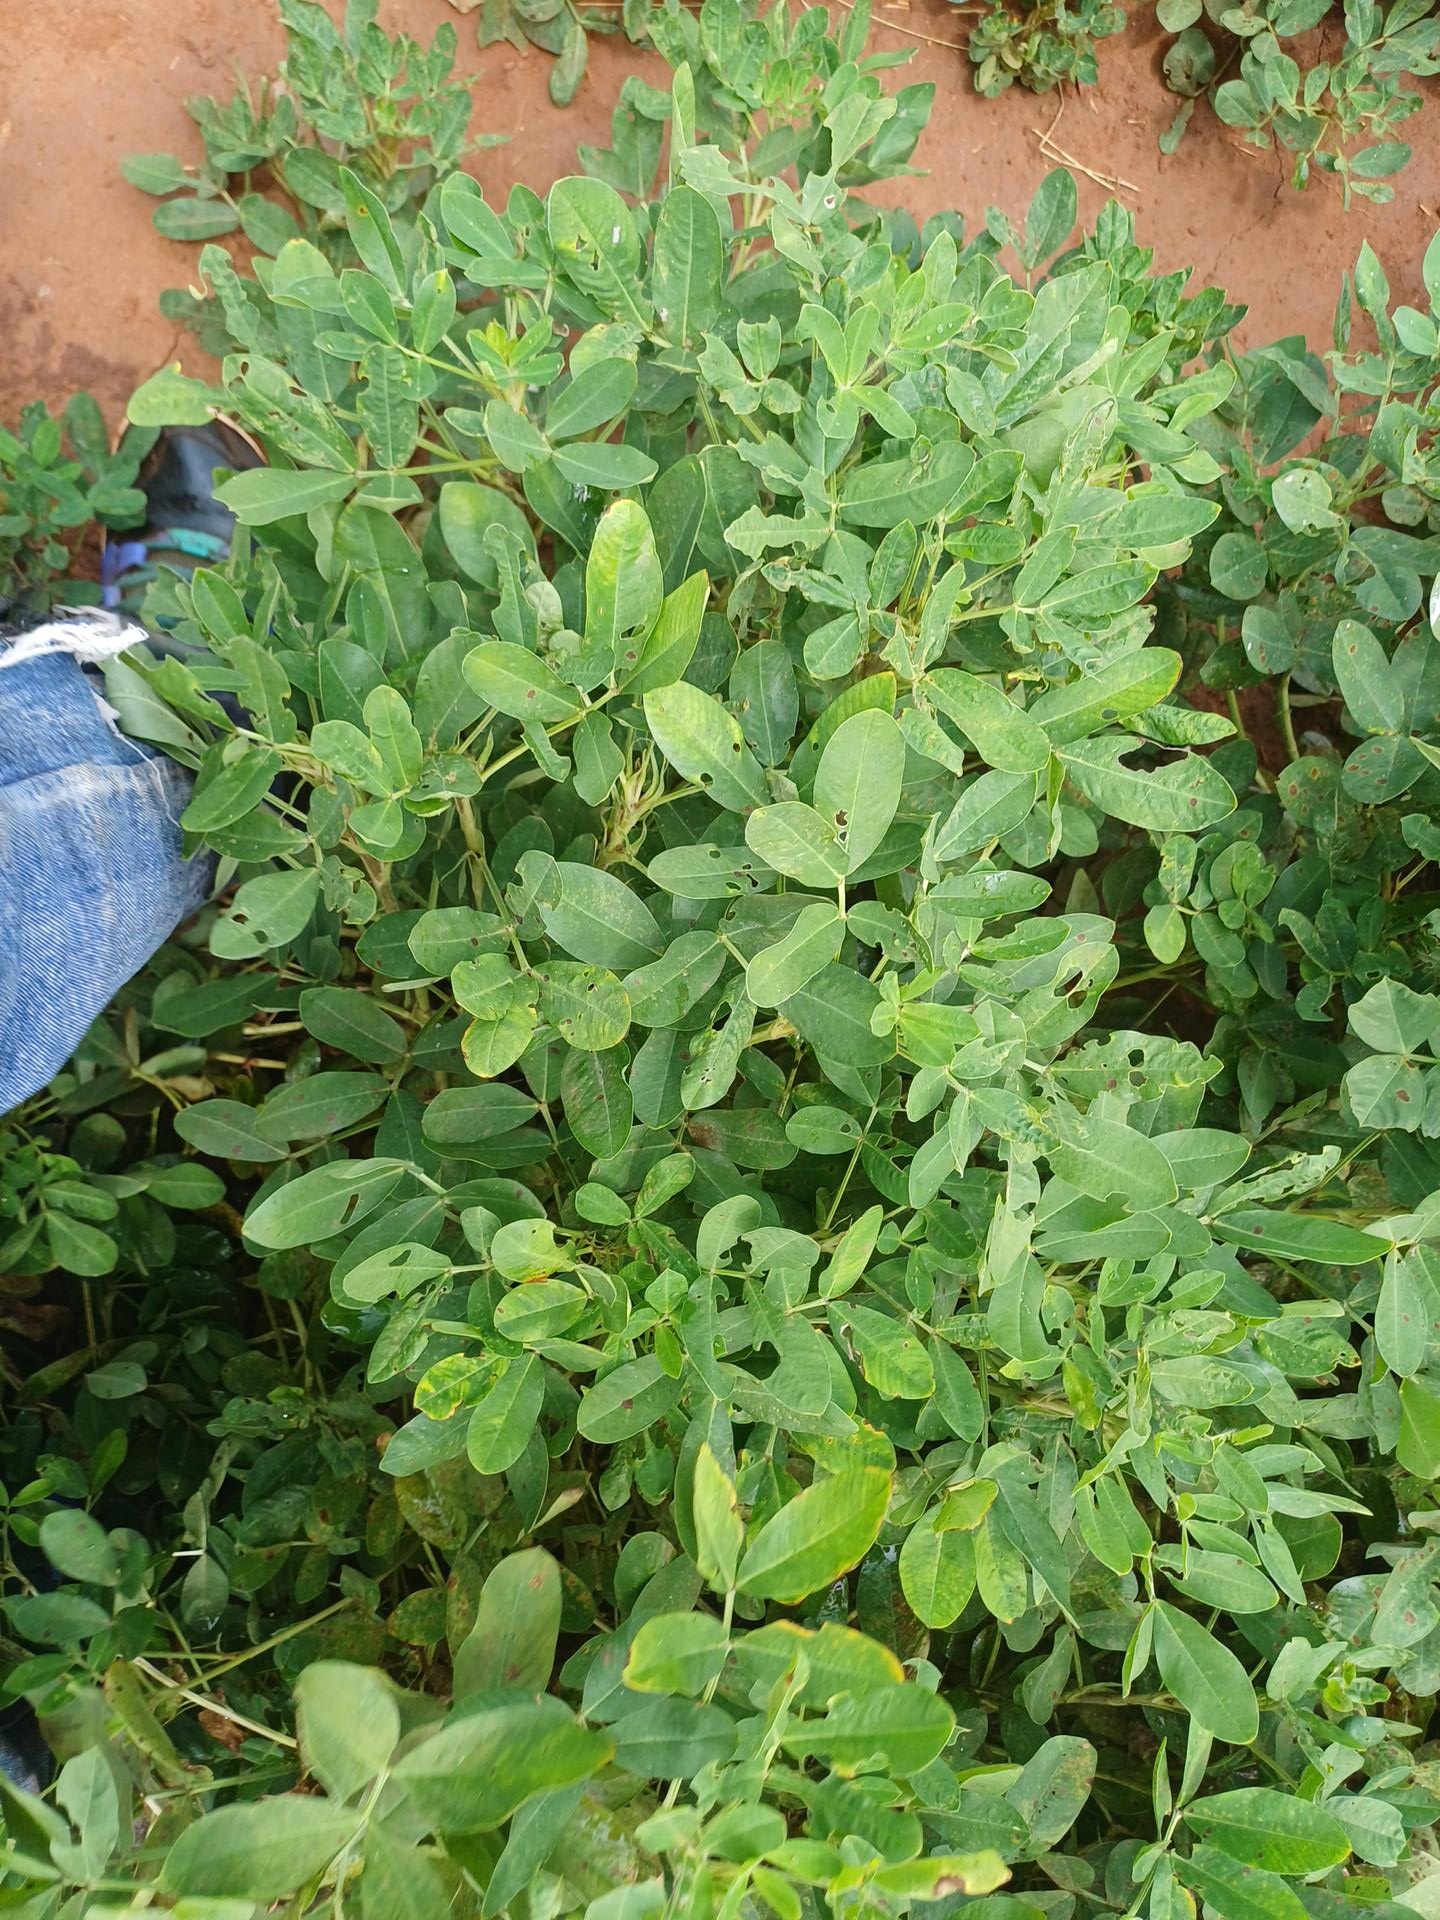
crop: groundnut
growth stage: pegging
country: Kenya
